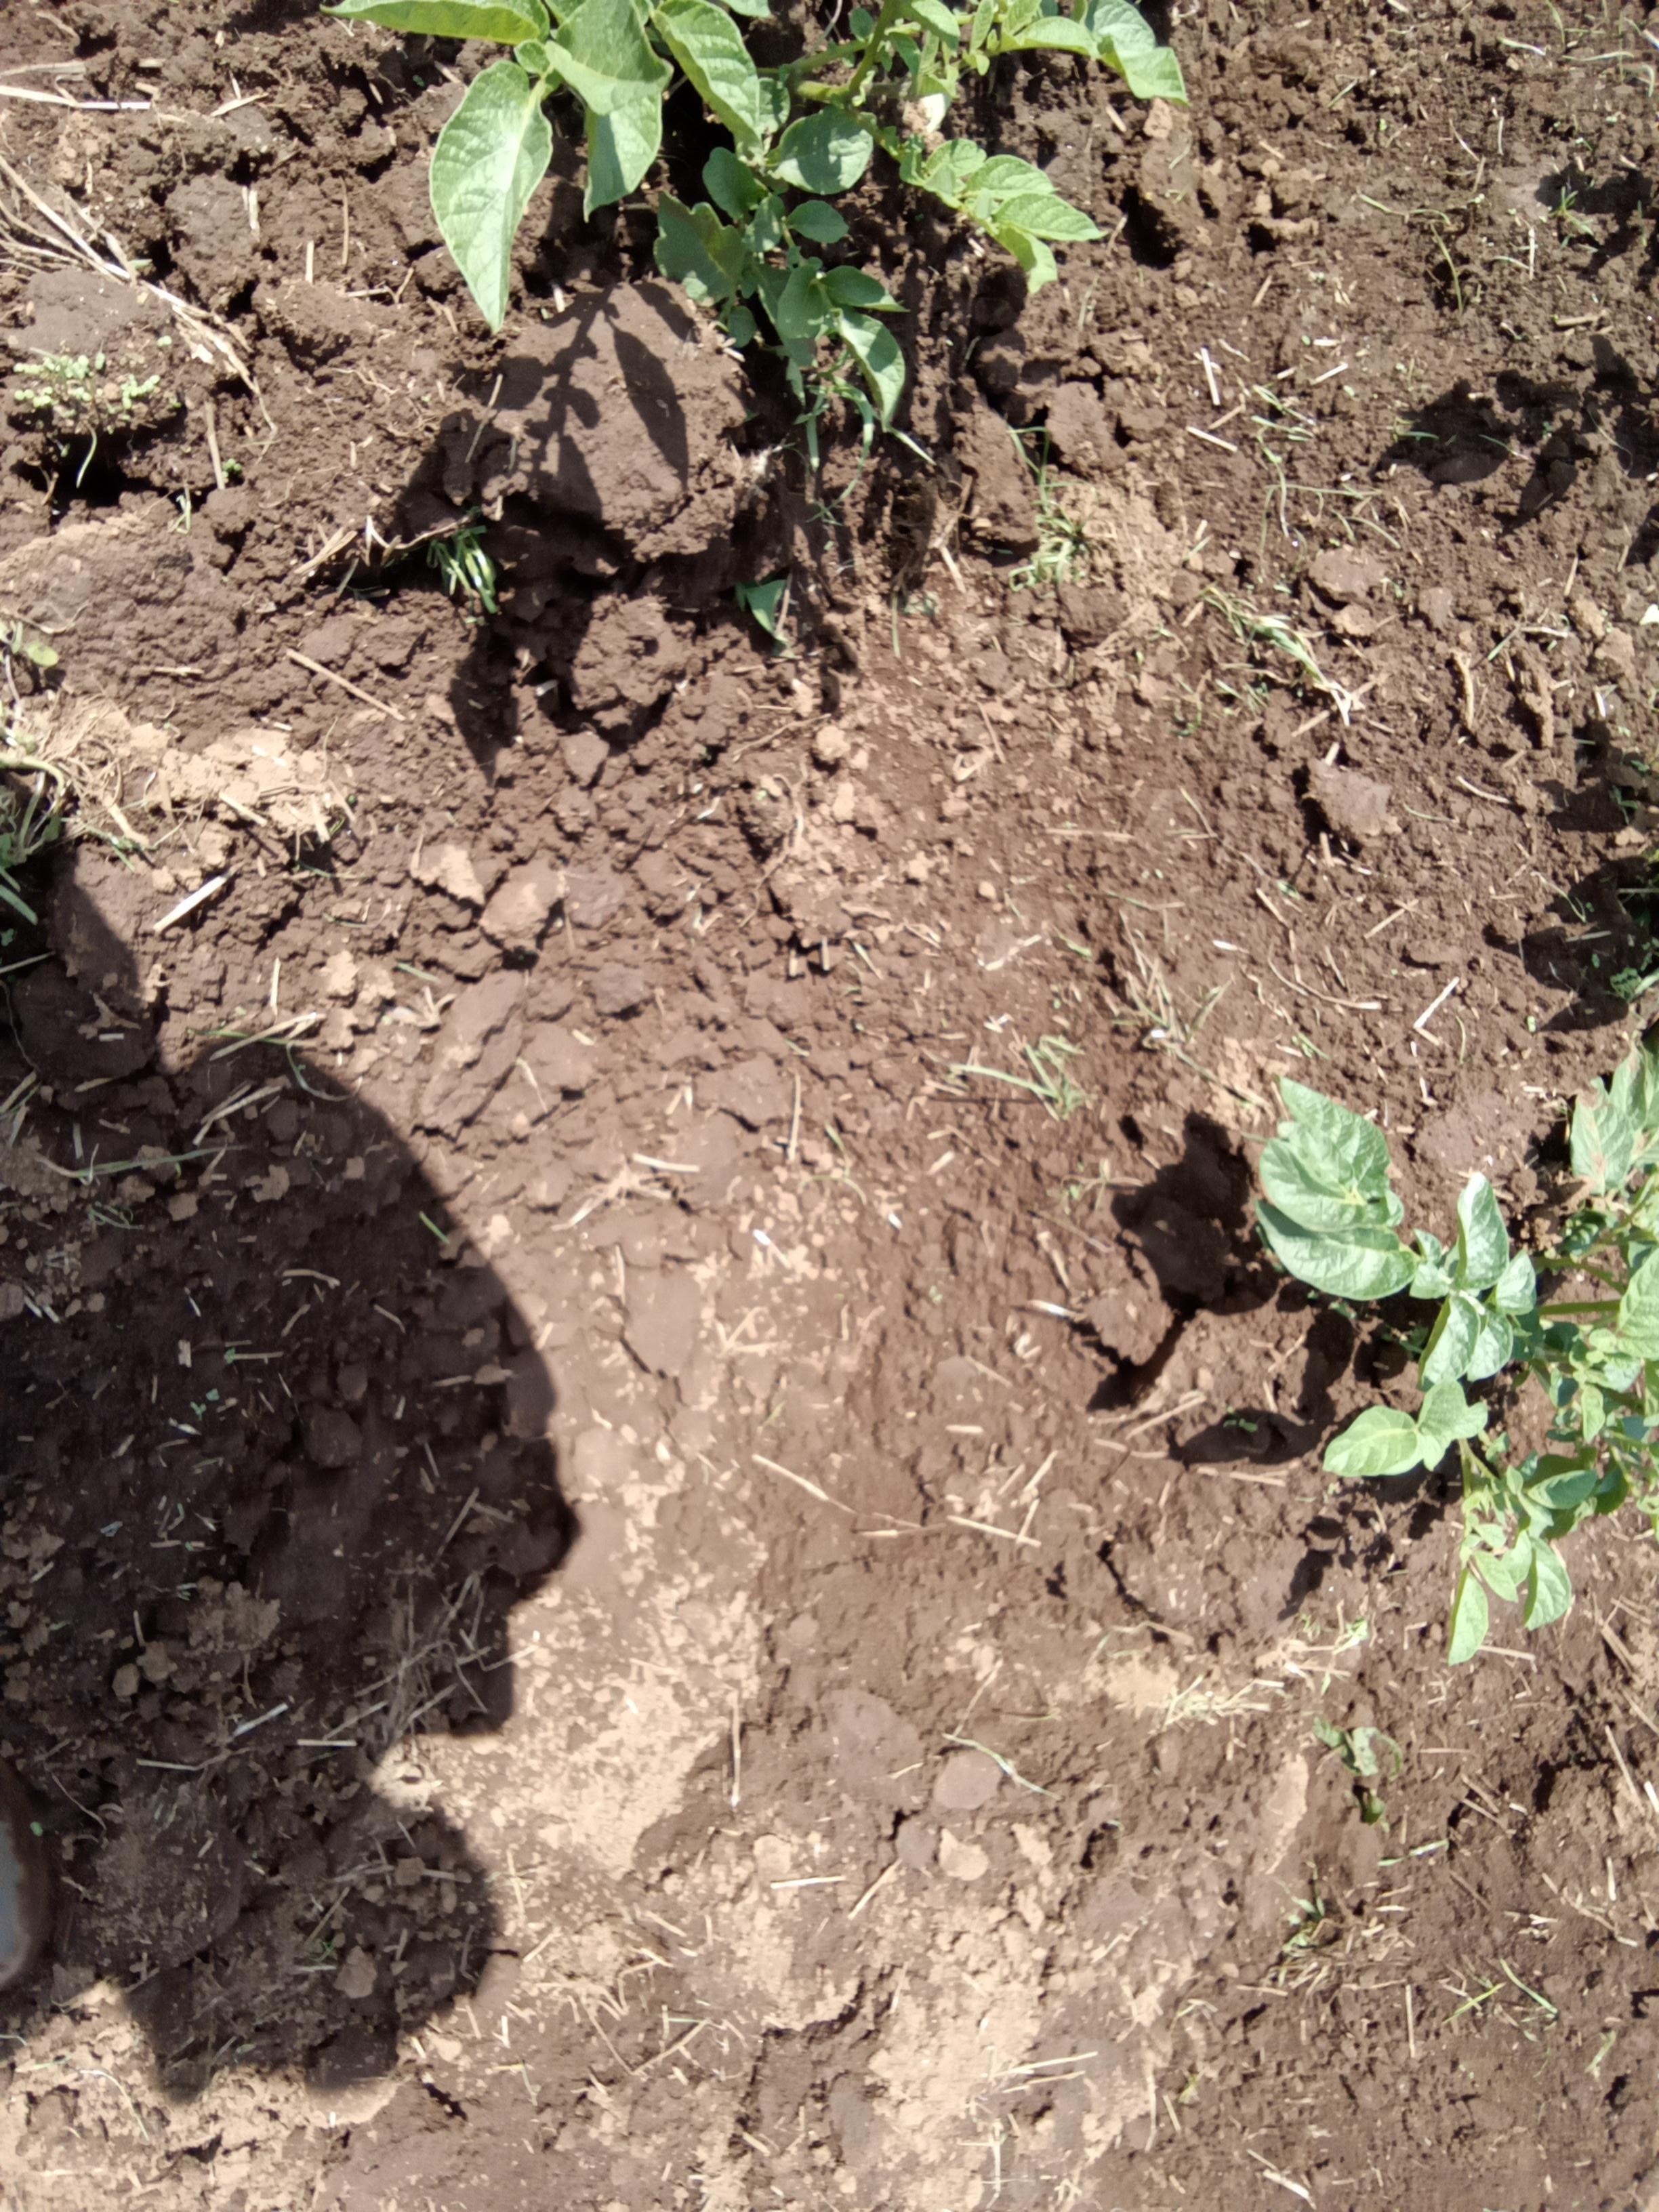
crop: potato
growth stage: vegetative
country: Kenya
